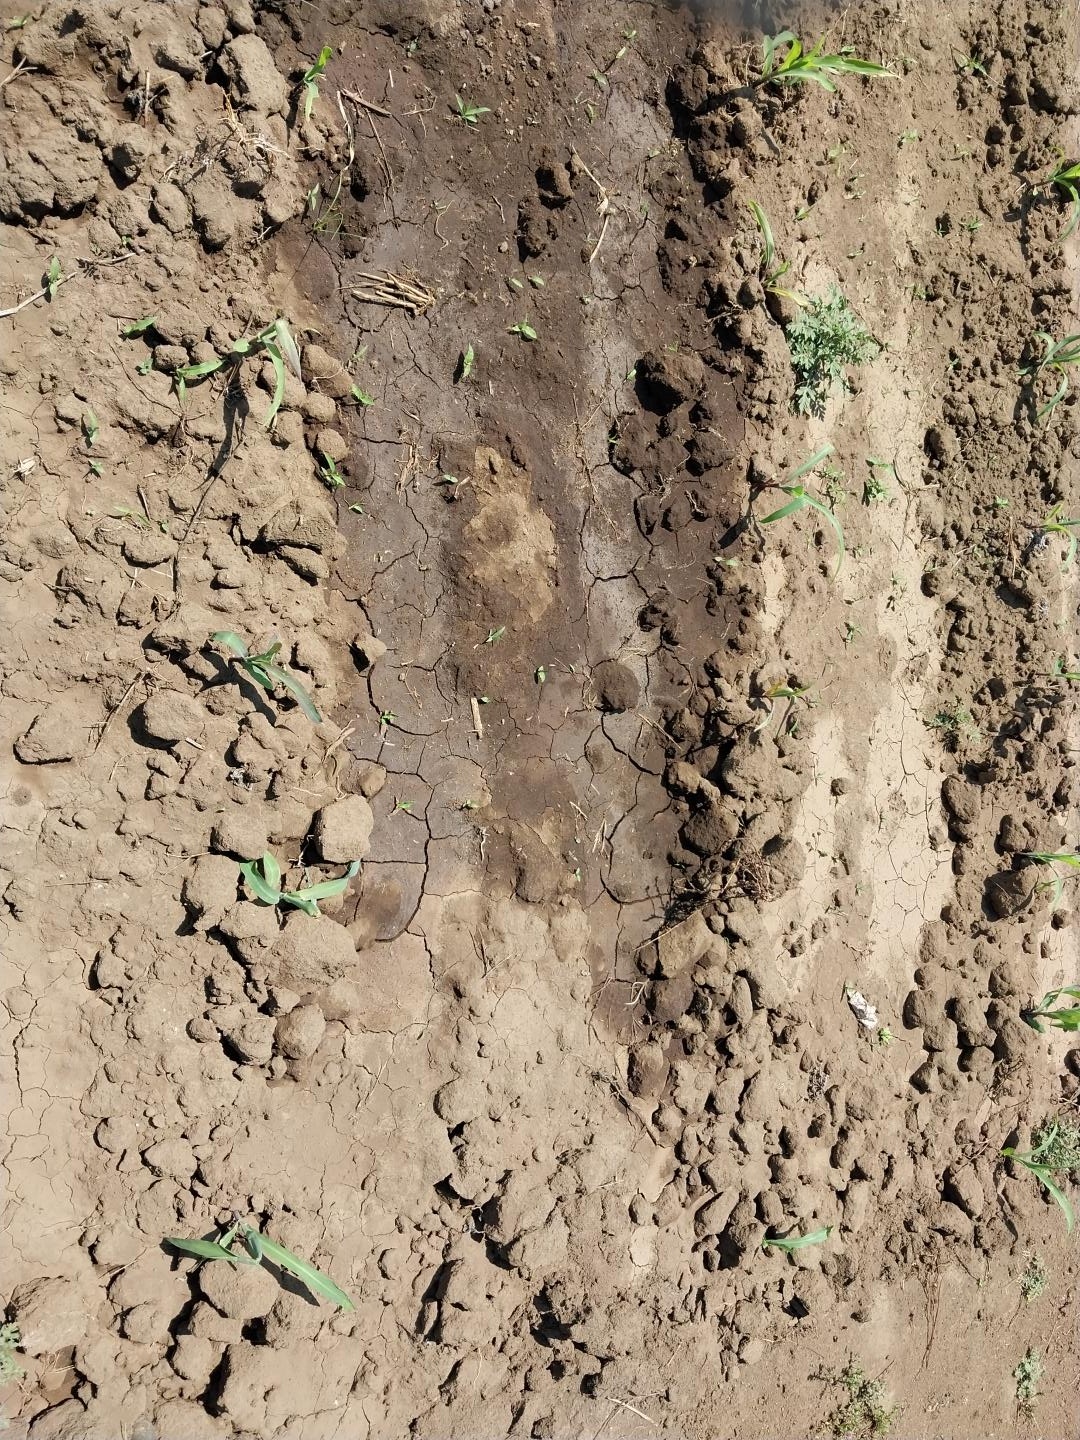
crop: maize
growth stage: emergence
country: Tanzania
